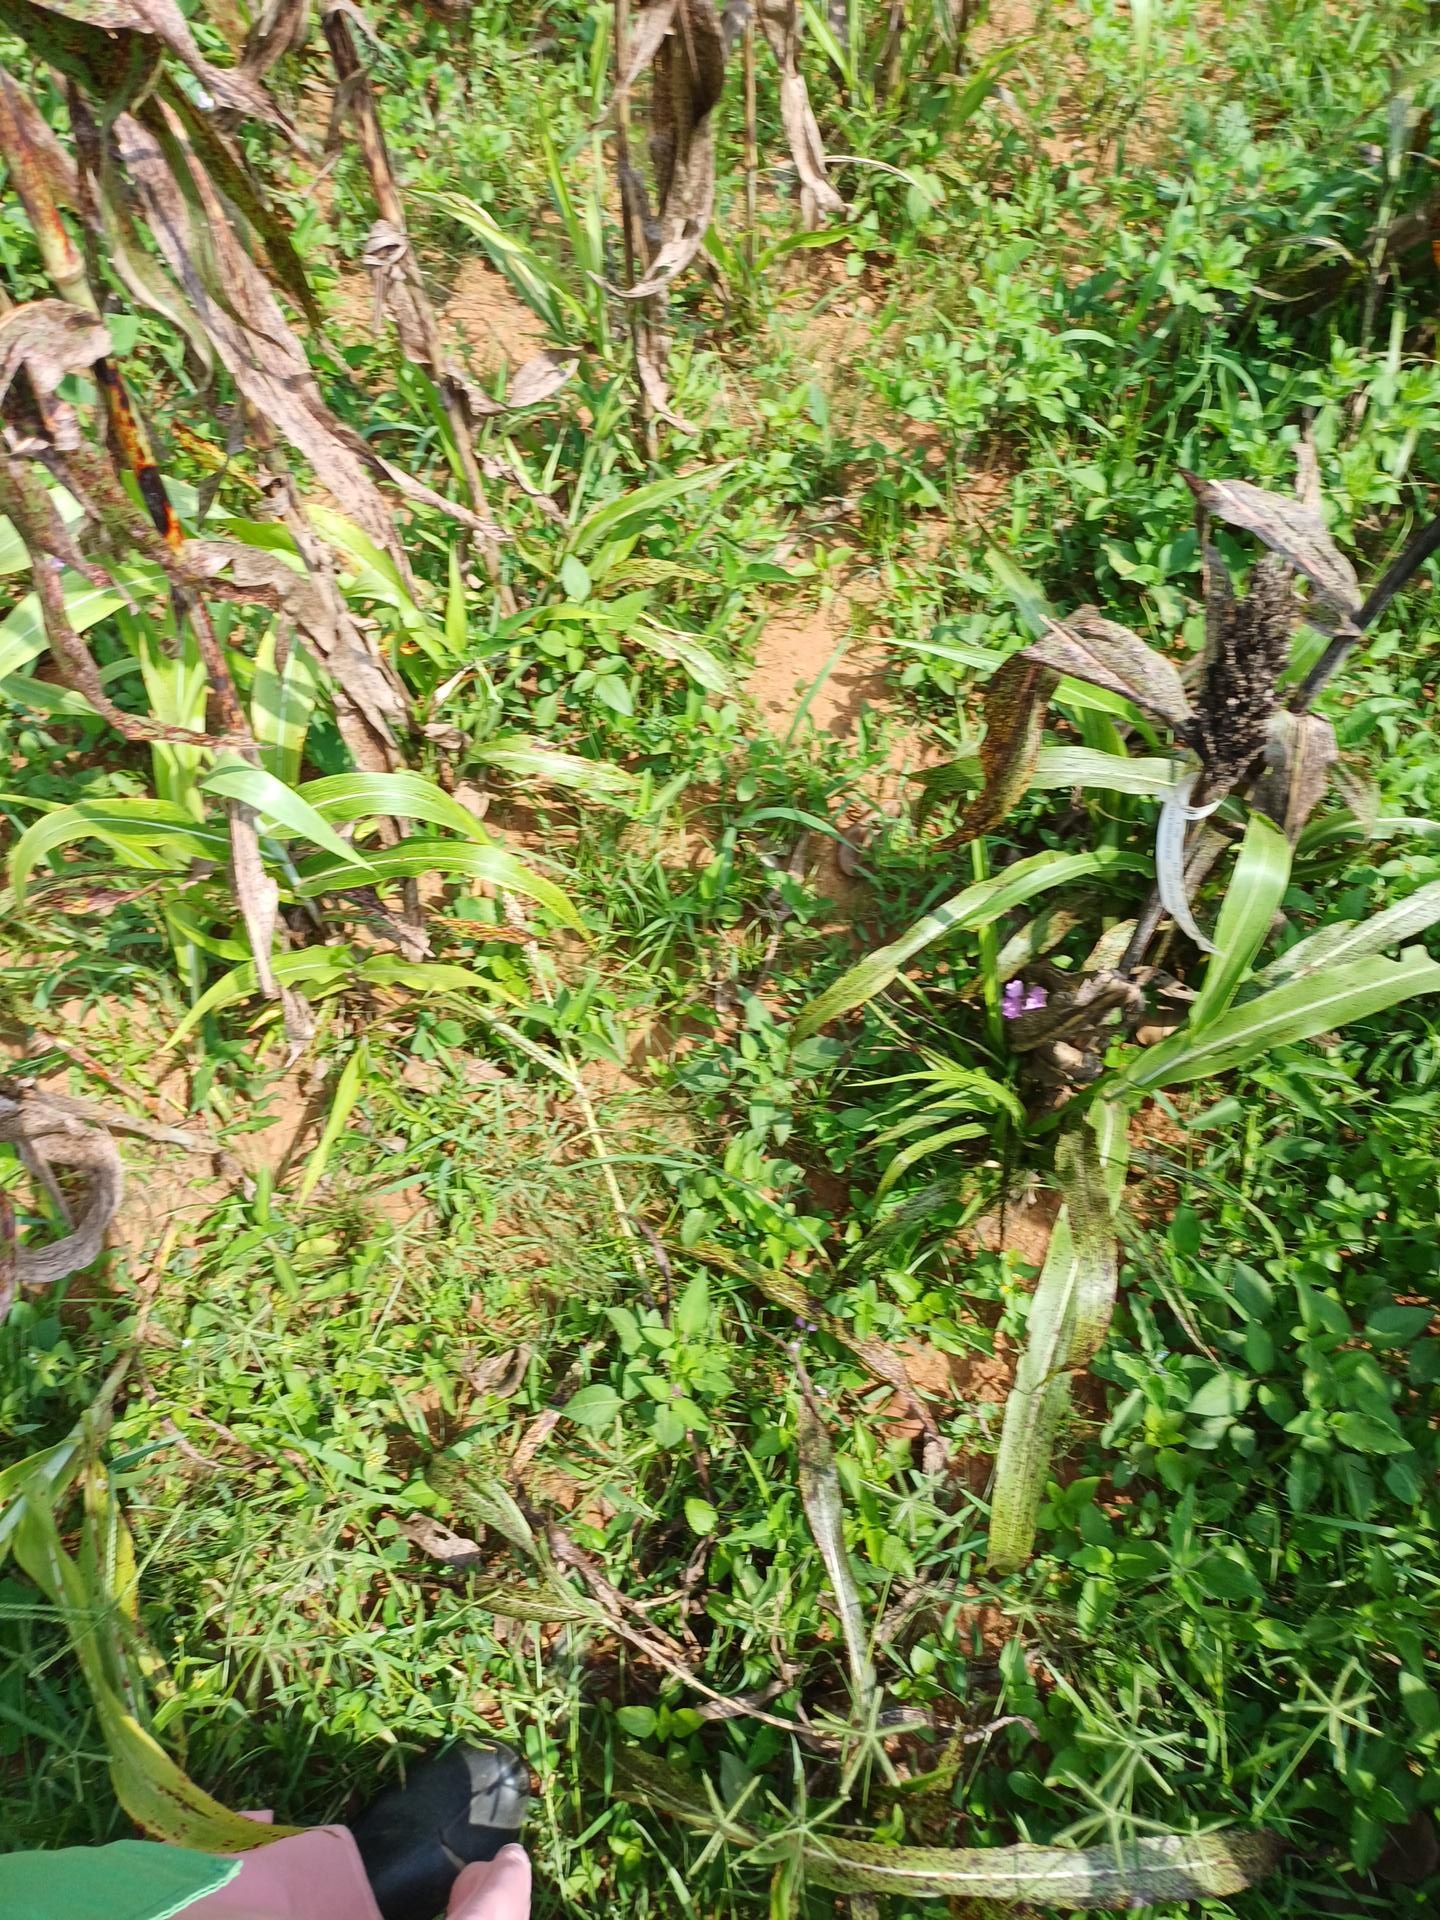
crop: sorghum
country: Kenya
